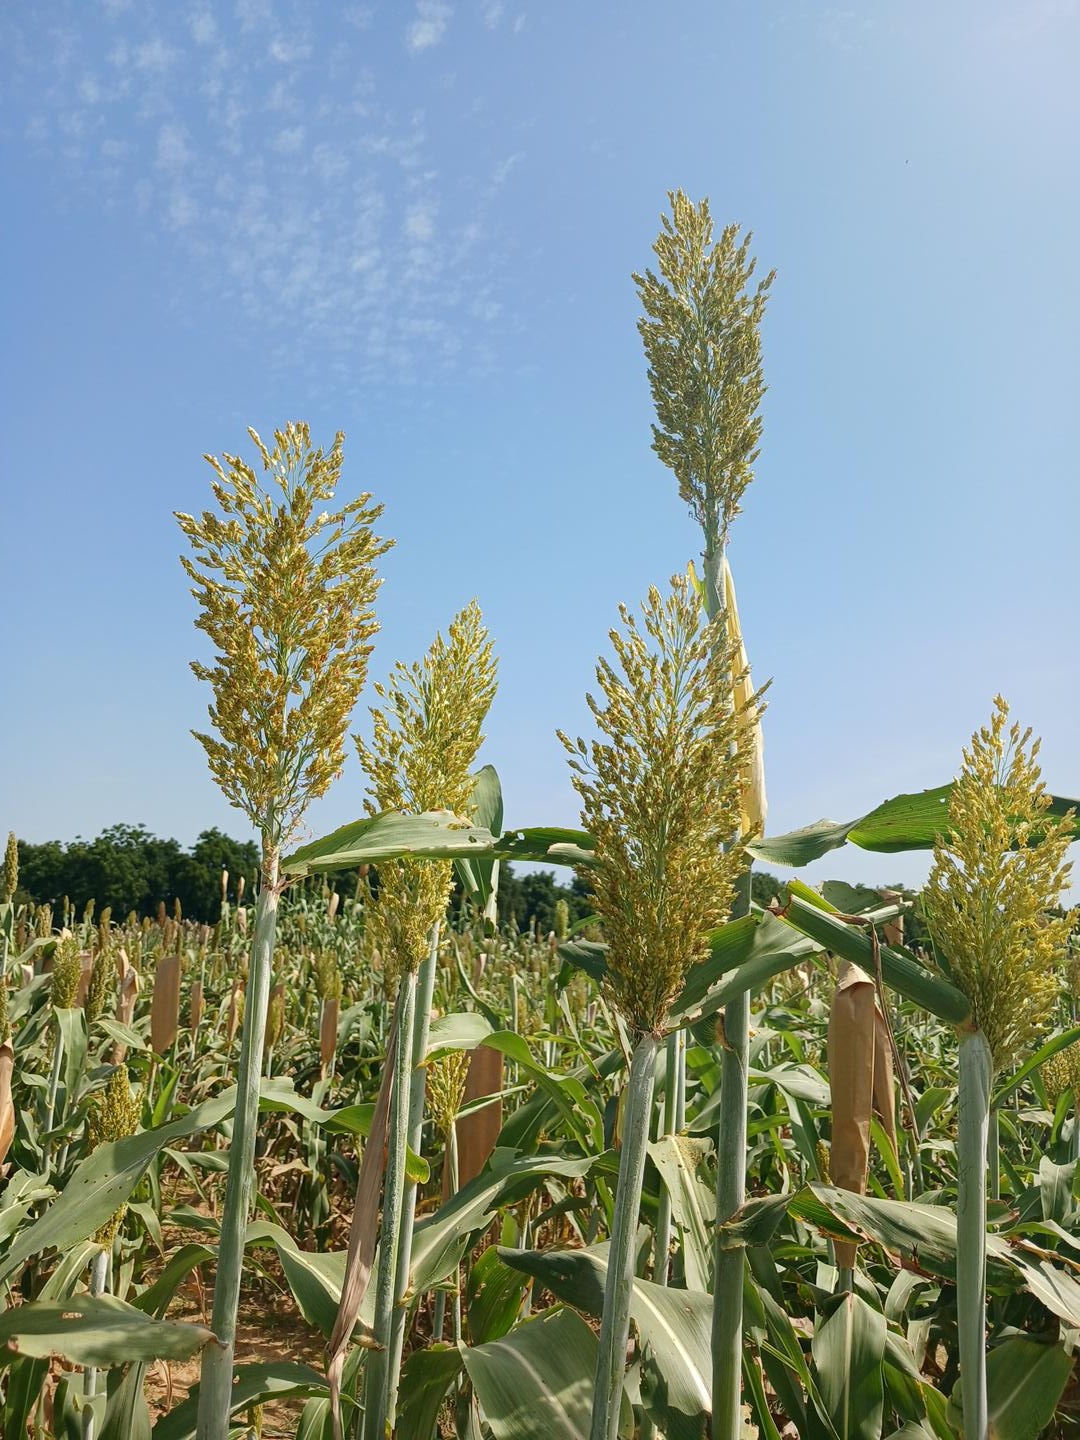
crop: sorghum
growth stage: flowering
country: Senegal
